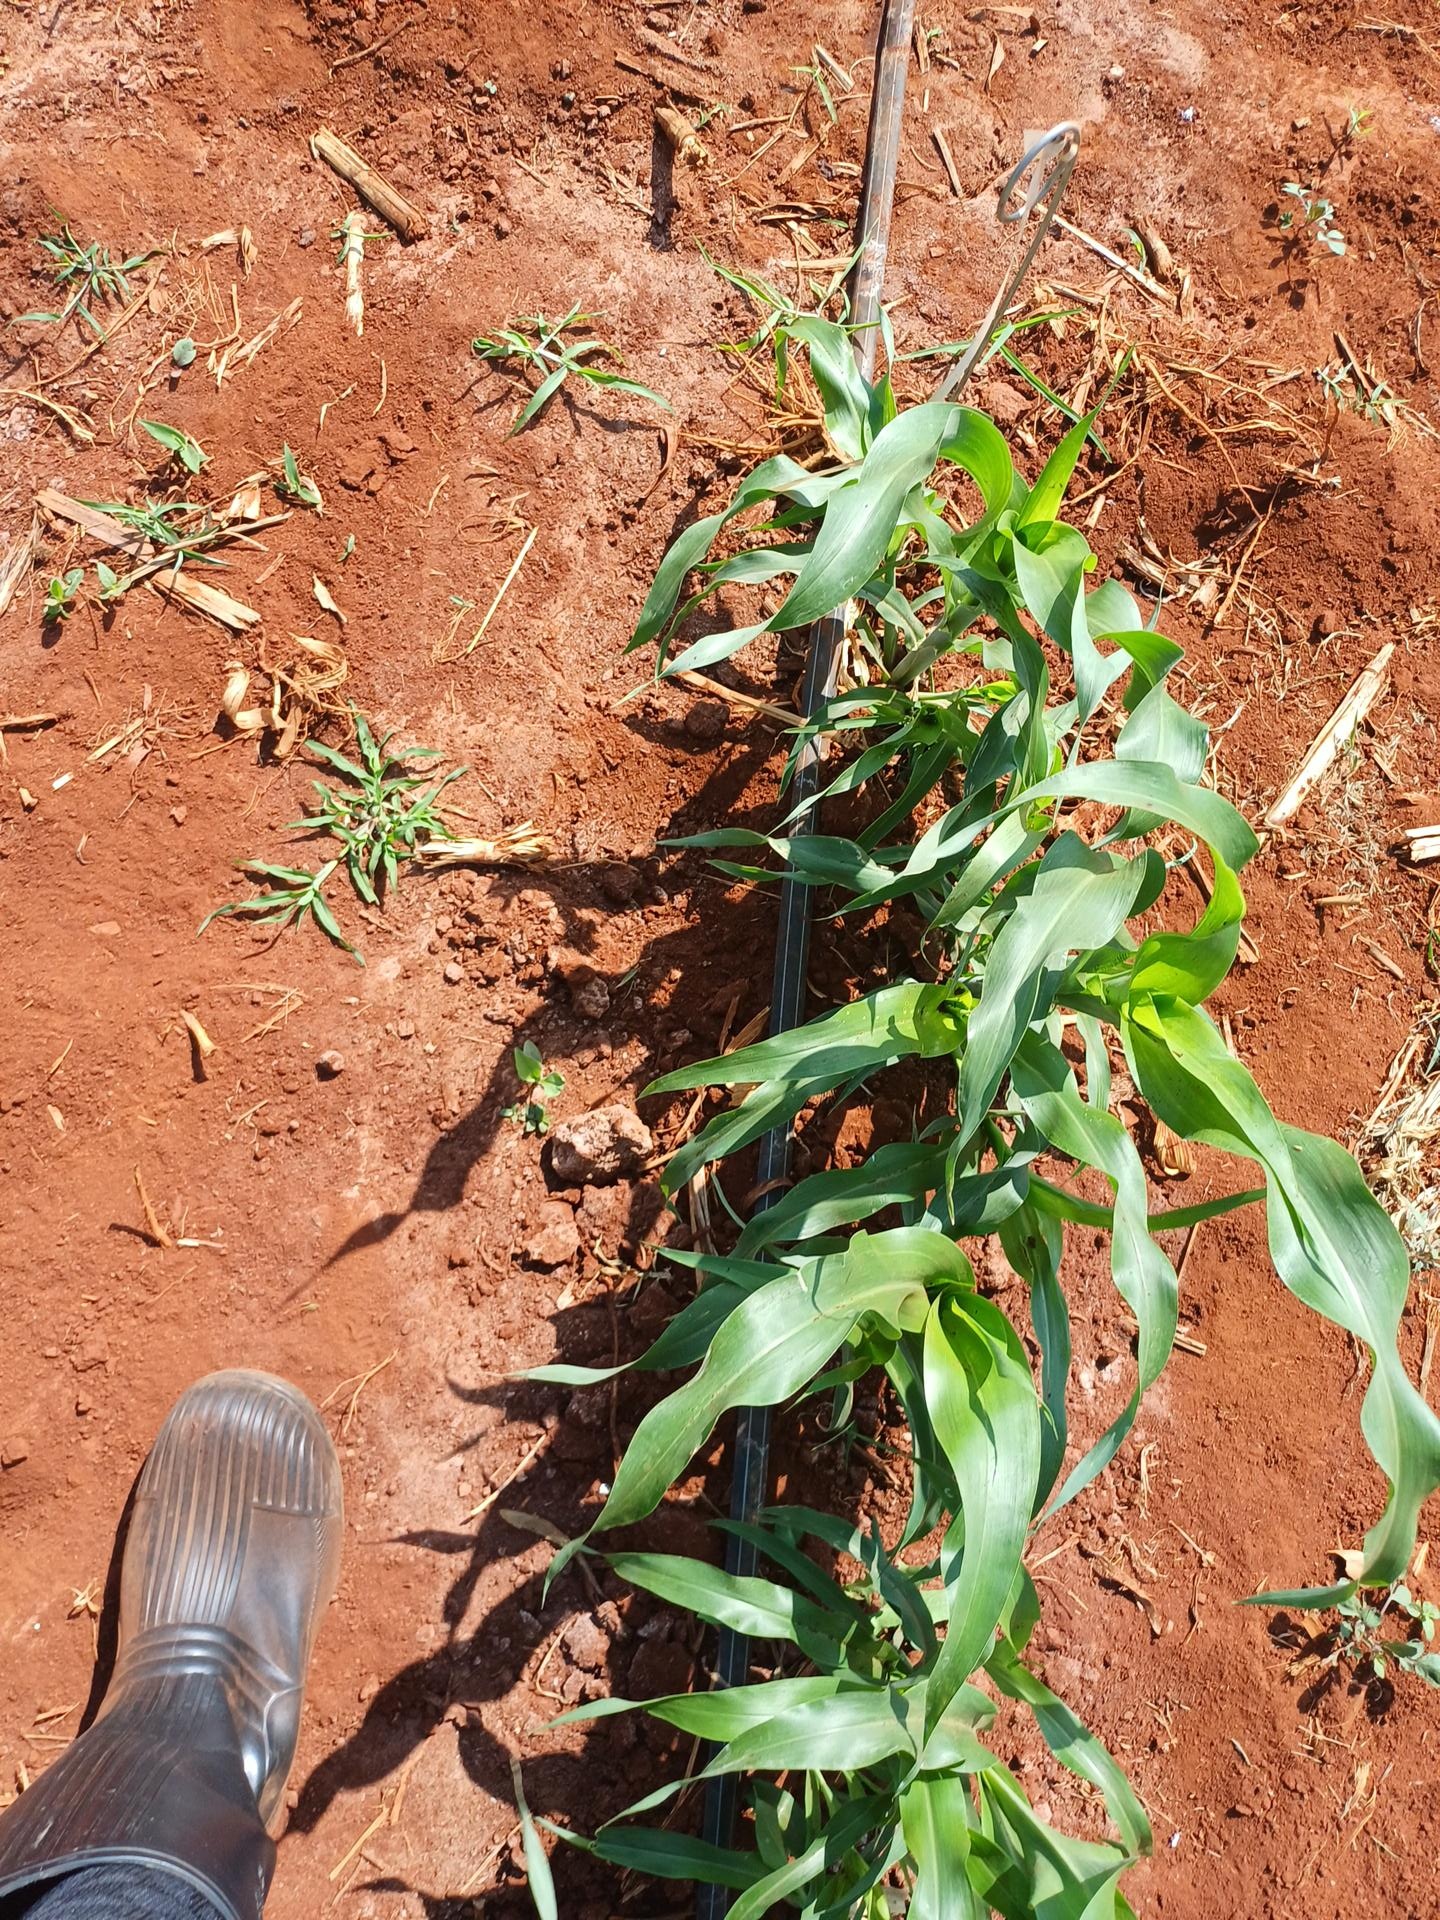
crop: sorghum
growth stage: vegetative
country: Kenya
